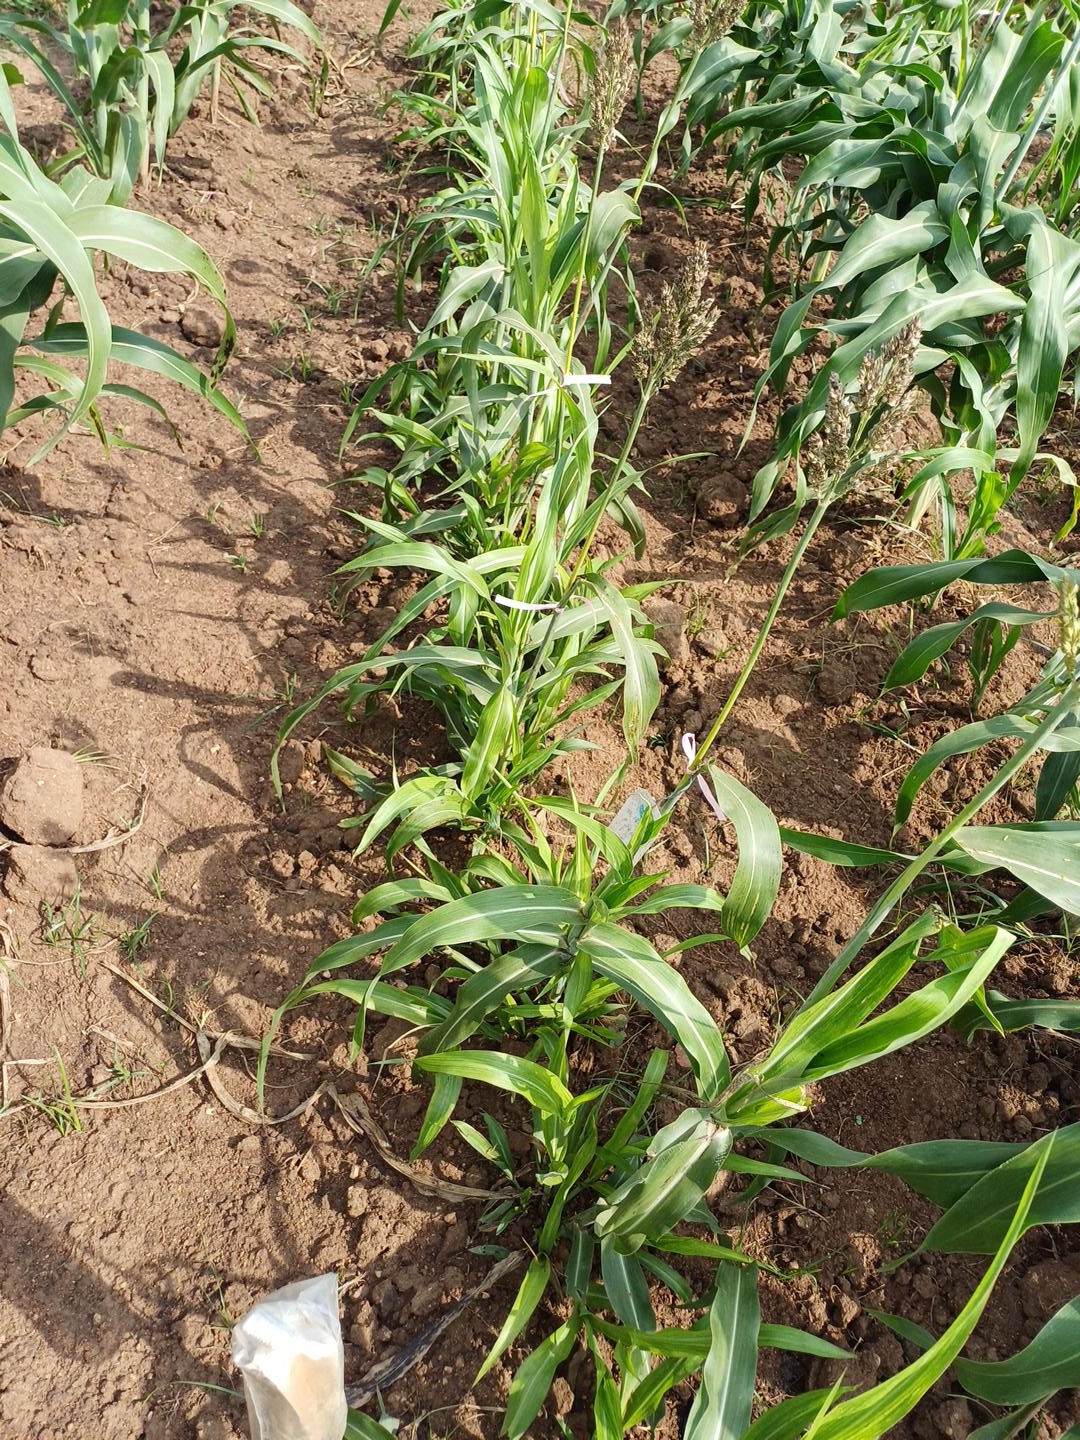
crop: sorghum
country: Kenya
